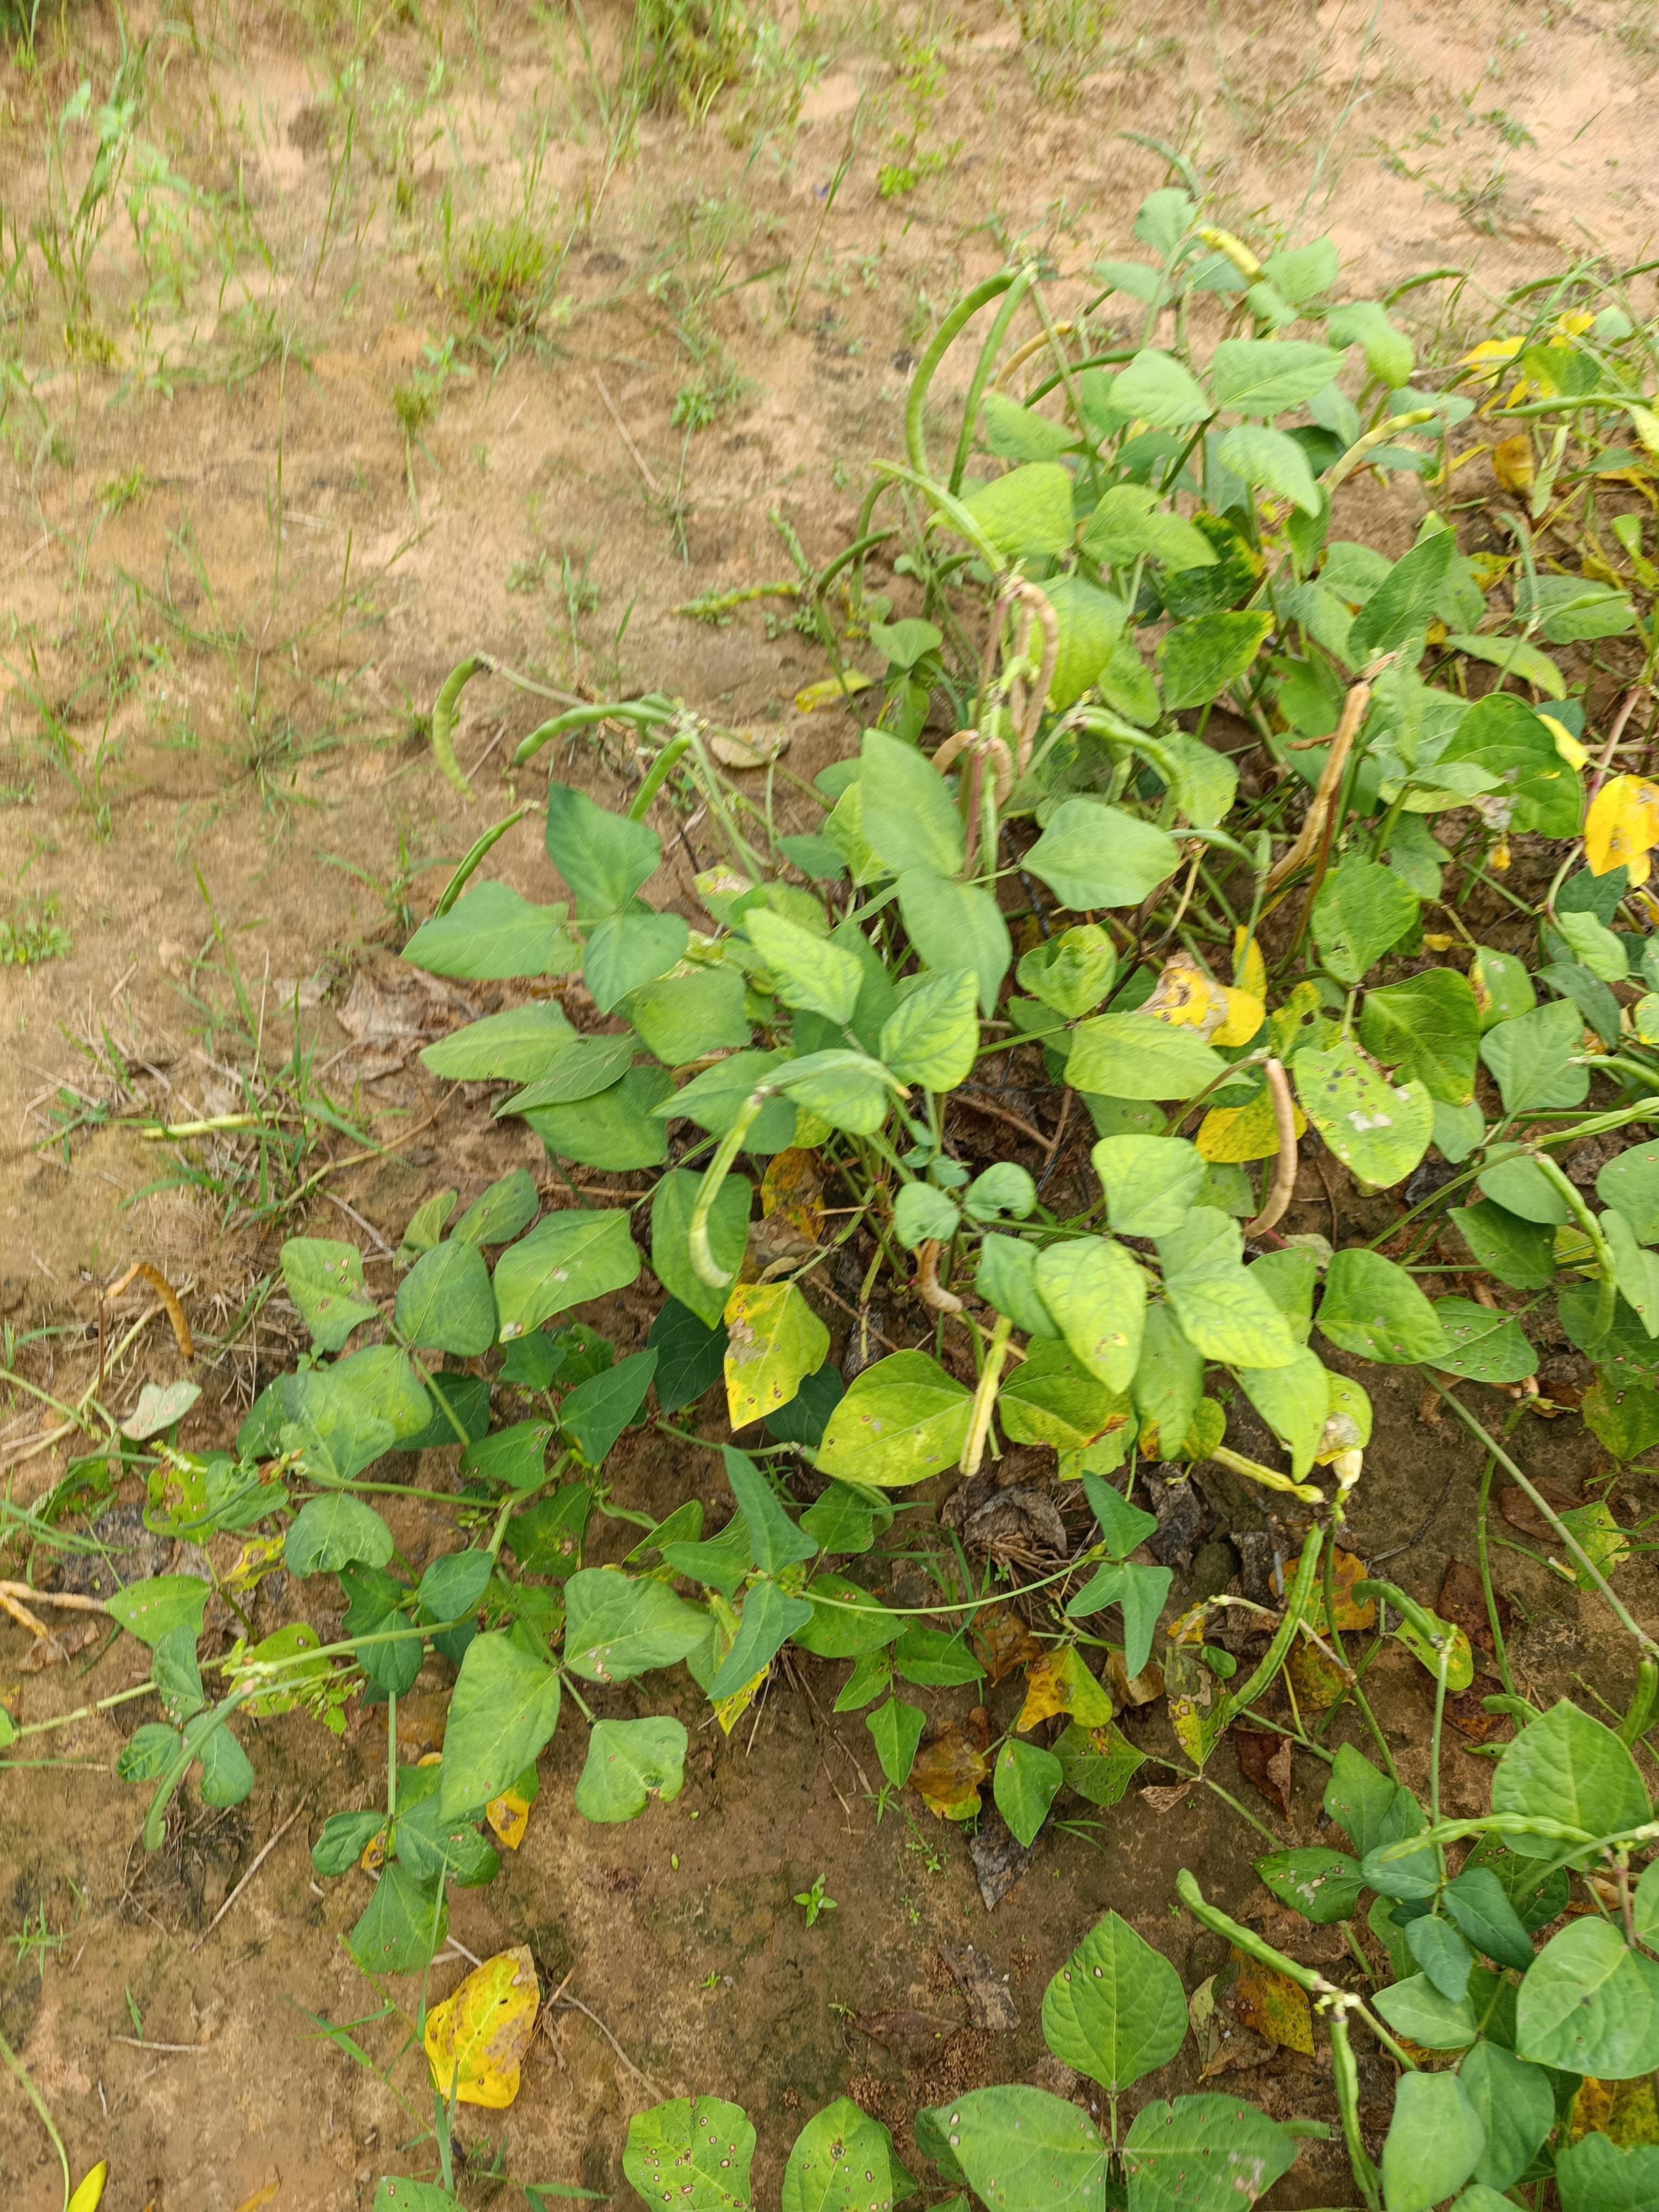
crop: cowpea
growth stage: maturity
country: Nigeria
